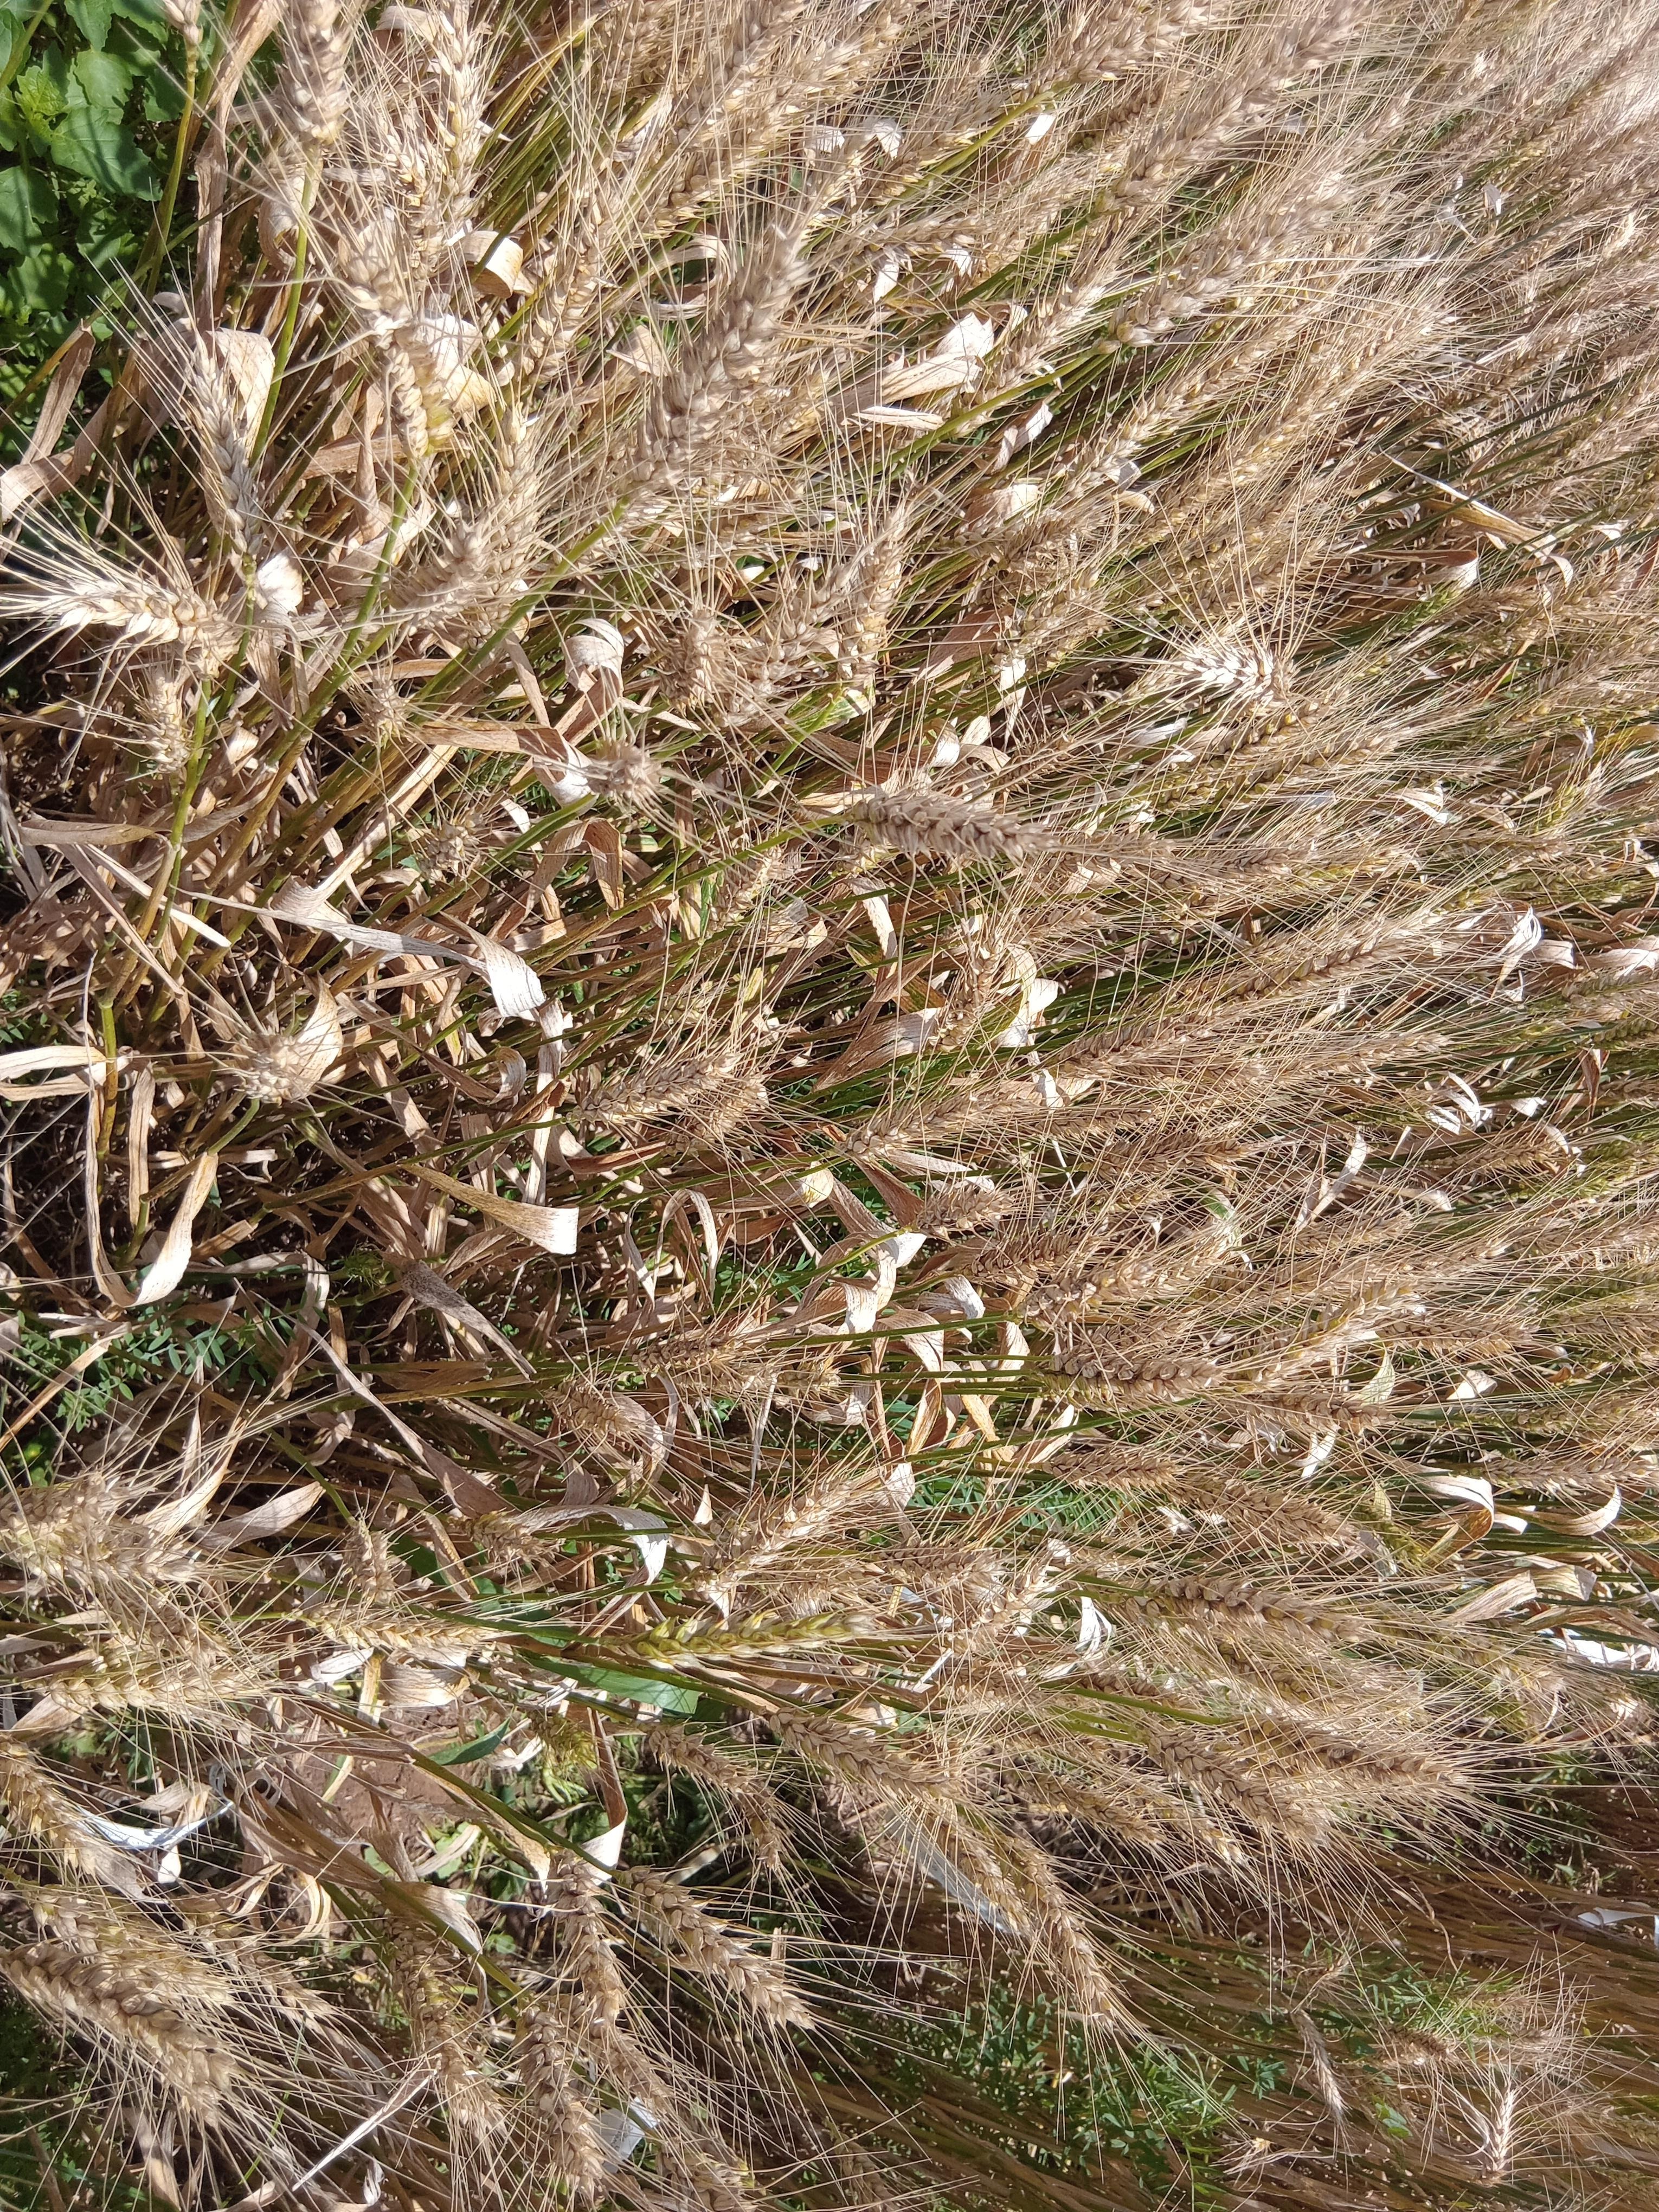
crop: wheat
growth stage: maturity
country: Kenya
